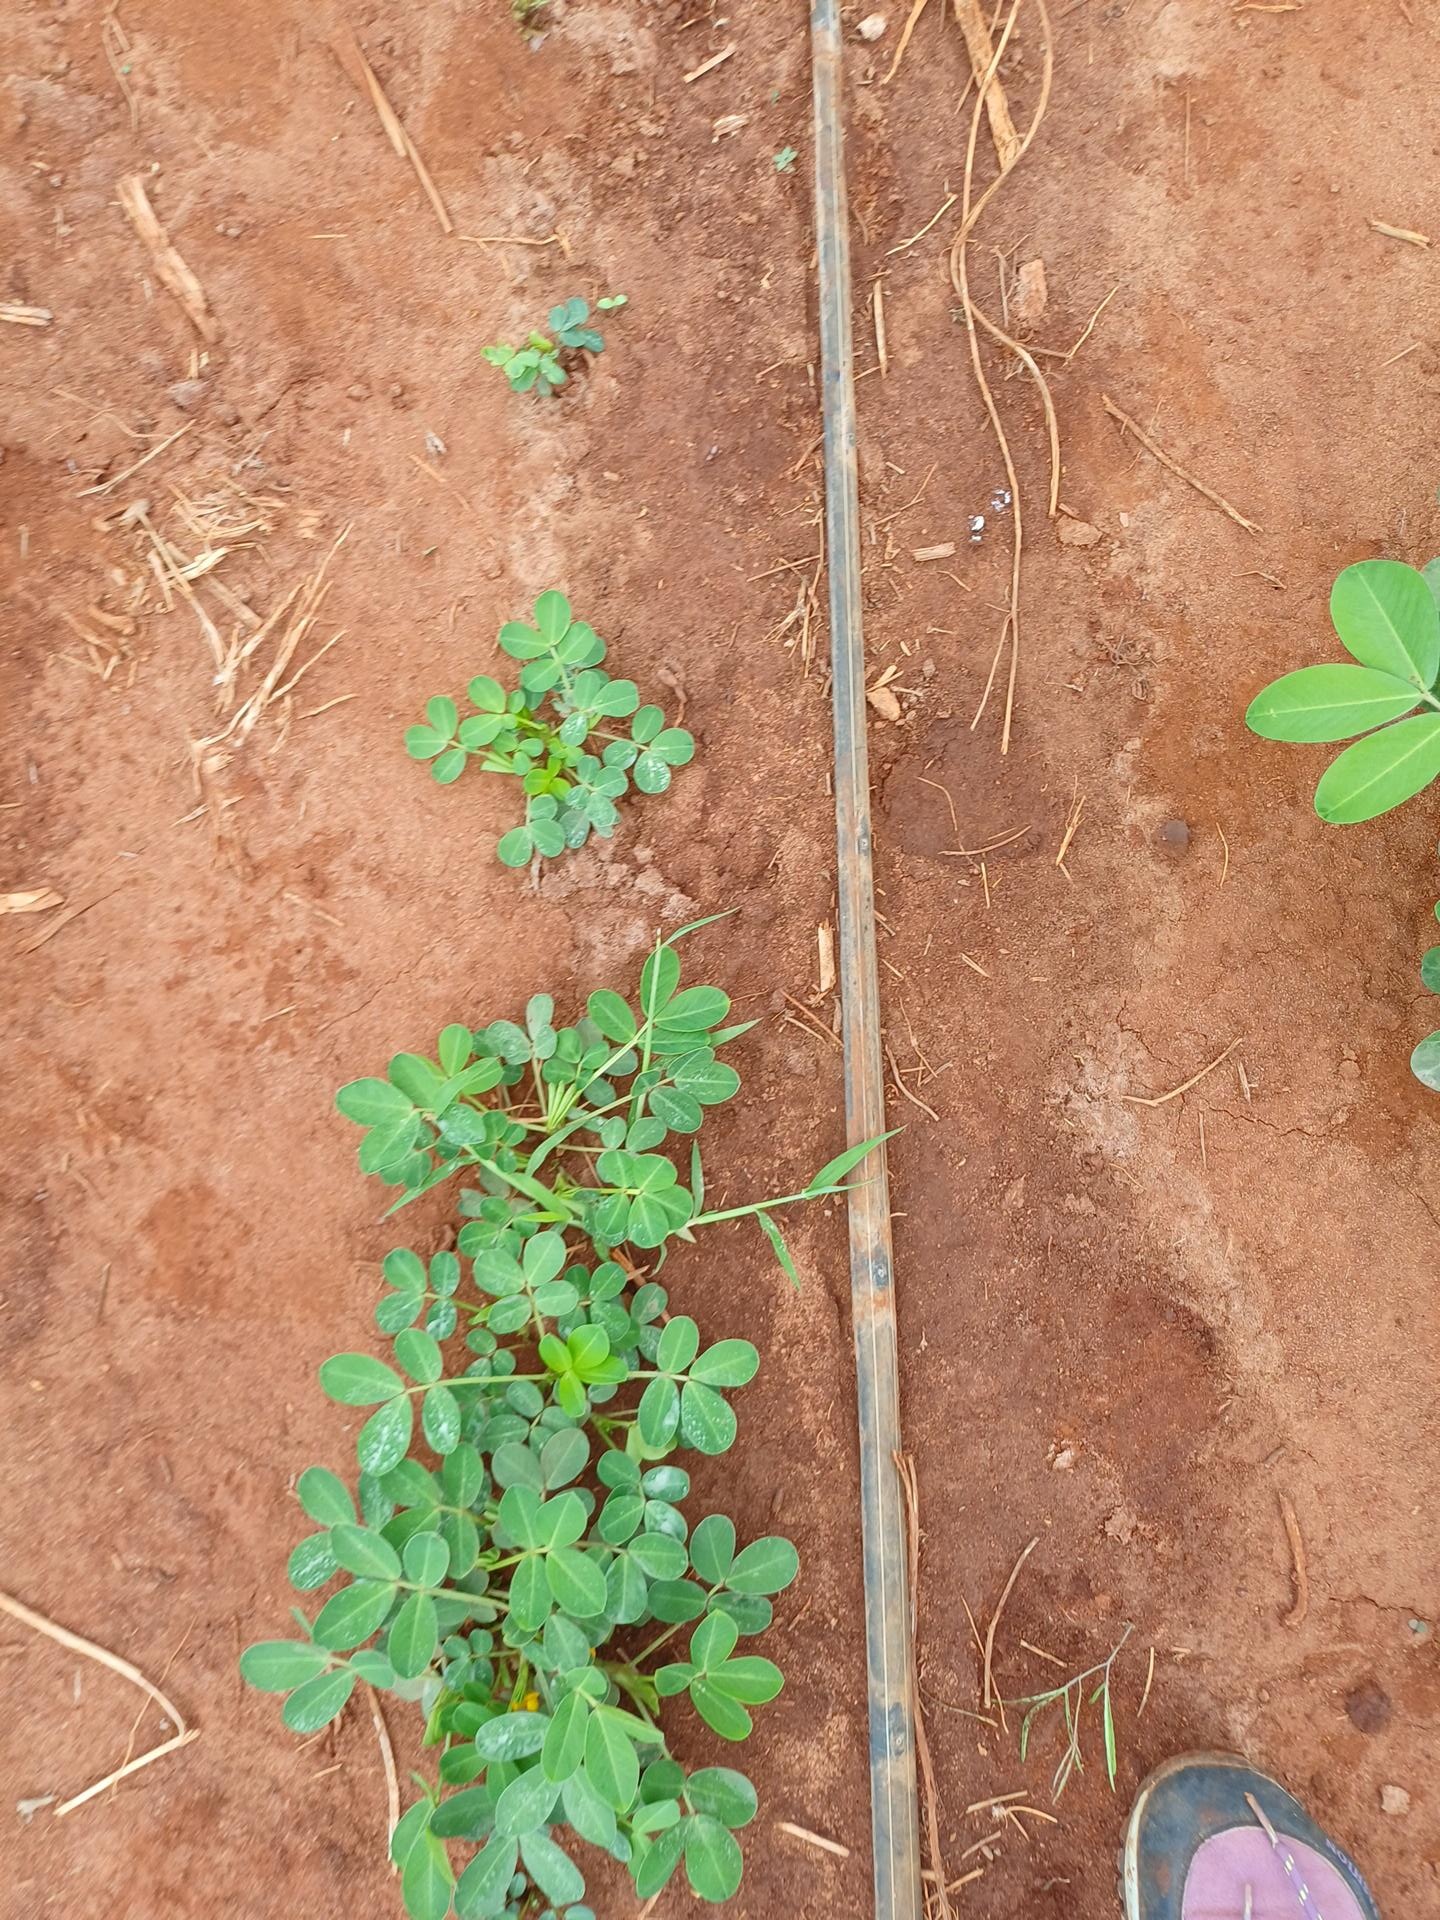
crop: groundnut
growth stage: flowering
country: Kenya
